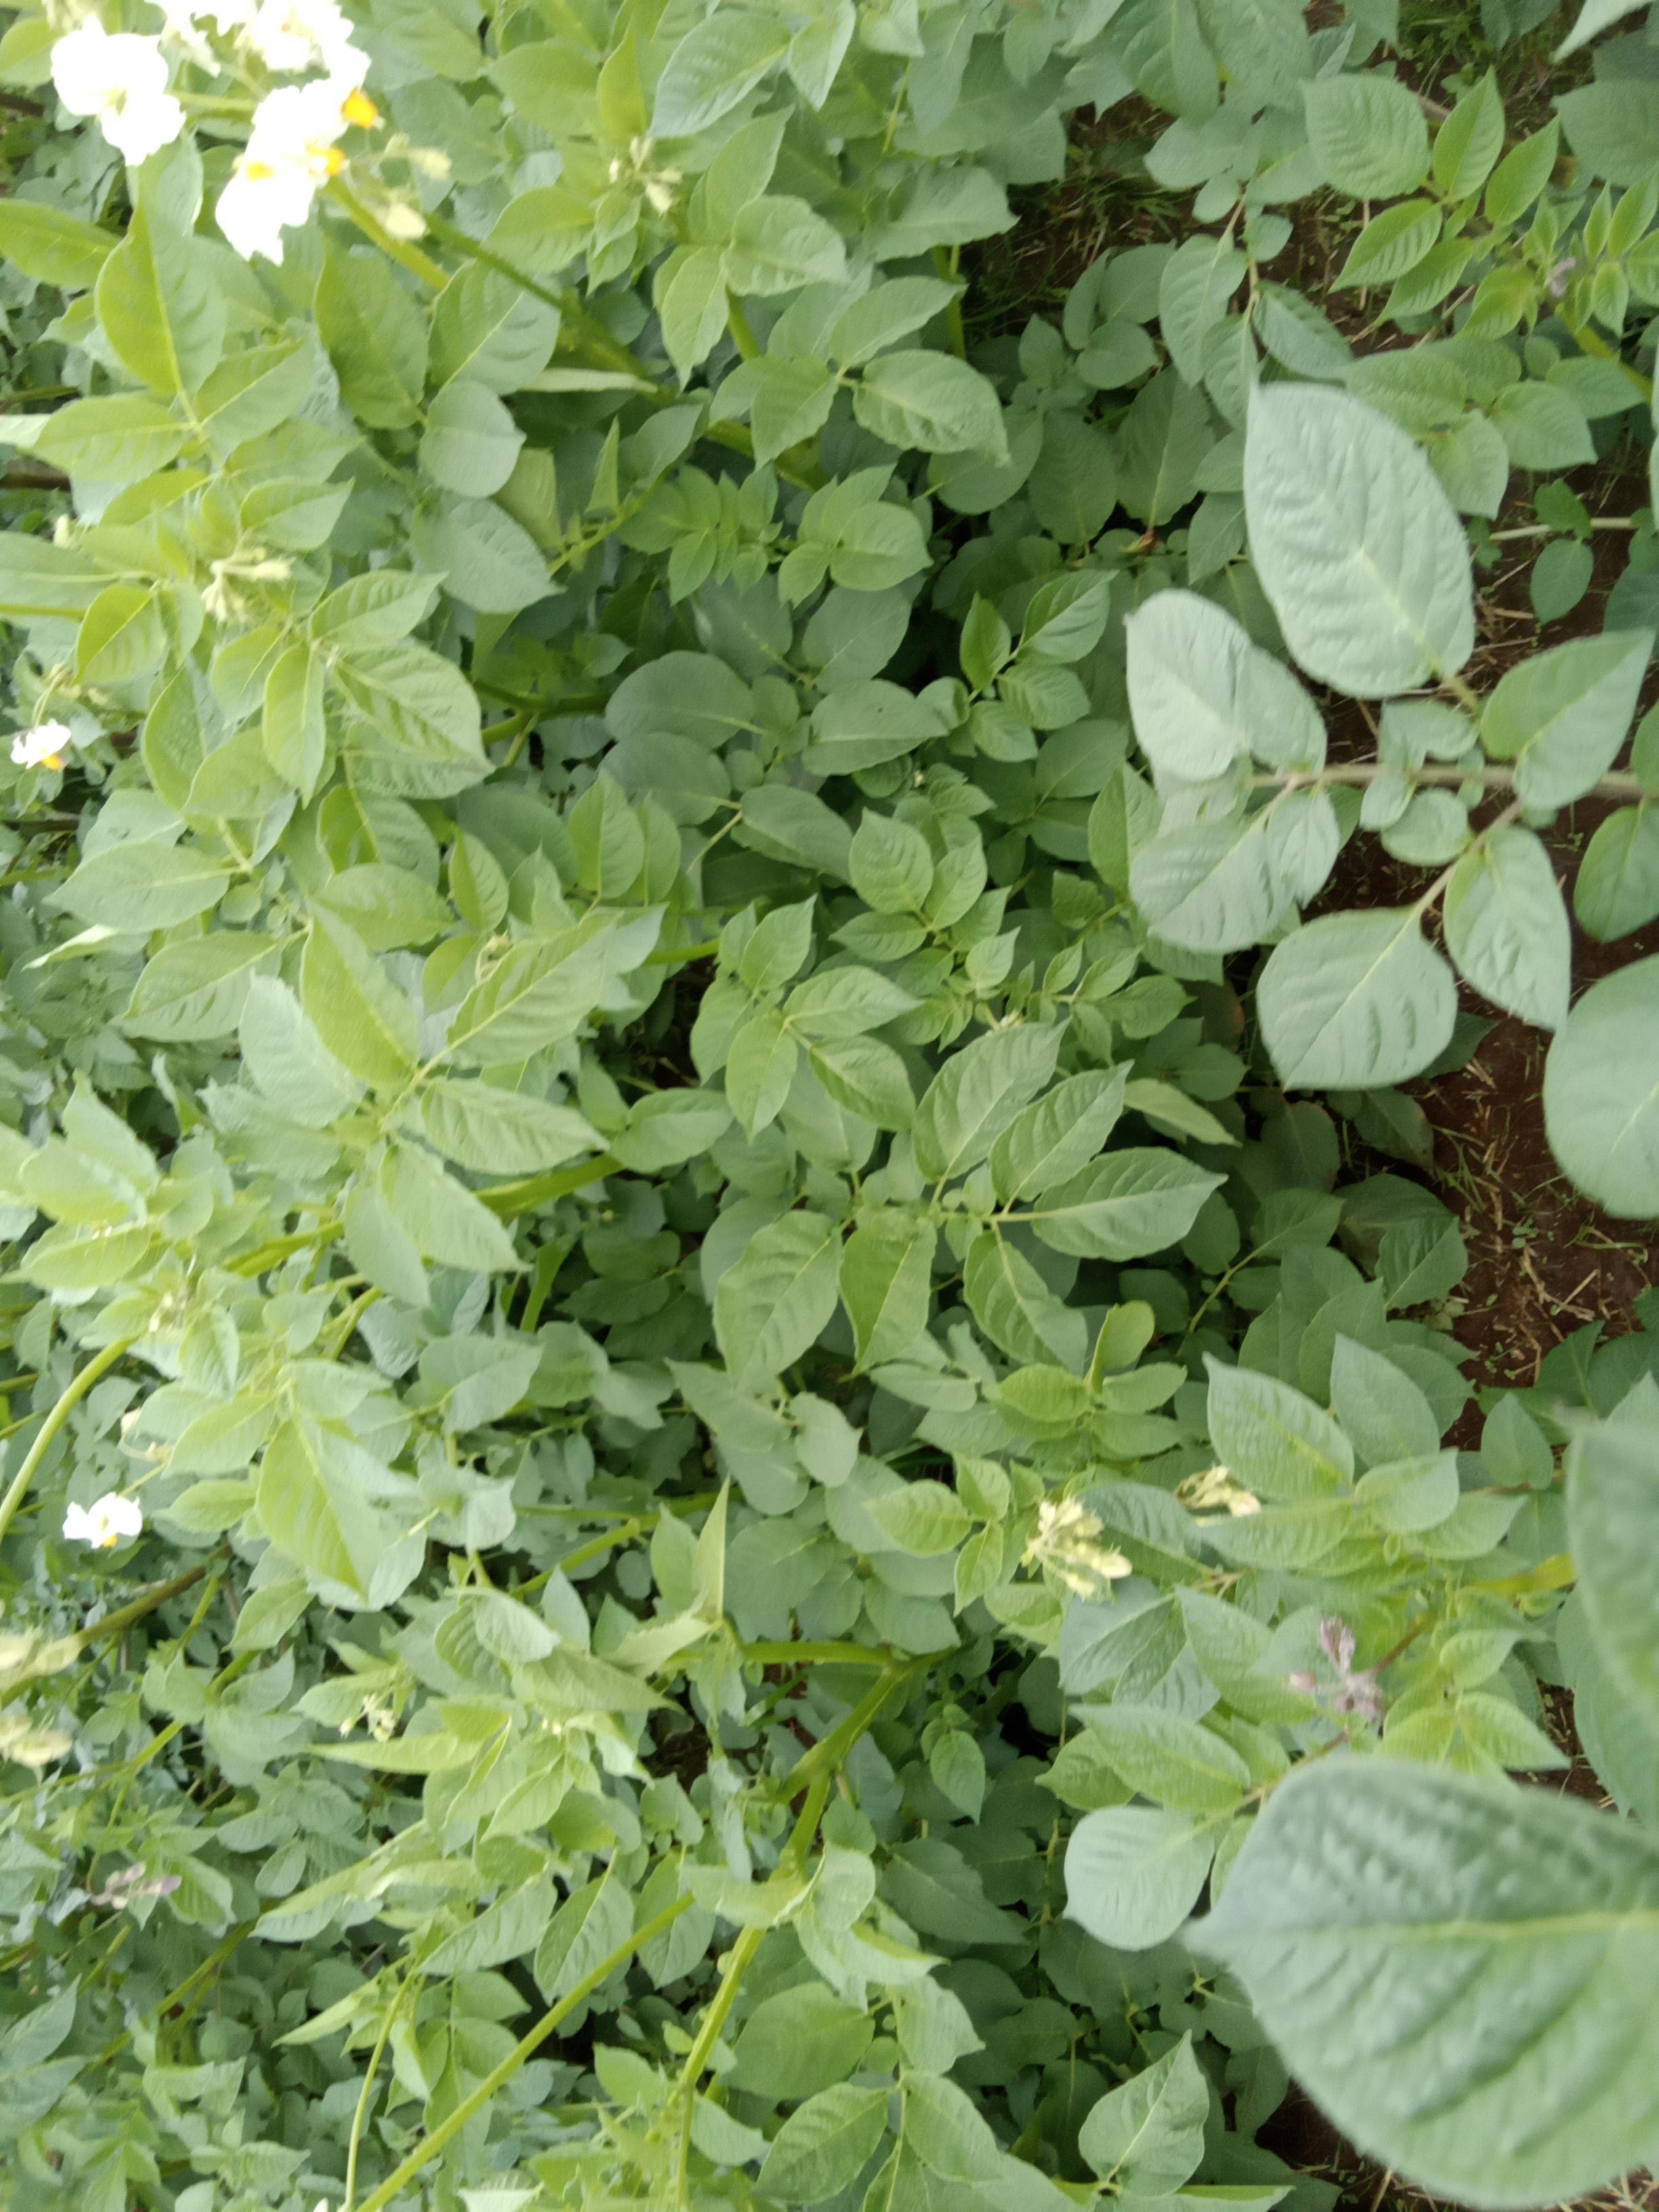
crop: potato
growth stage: flowering
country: Kenya
